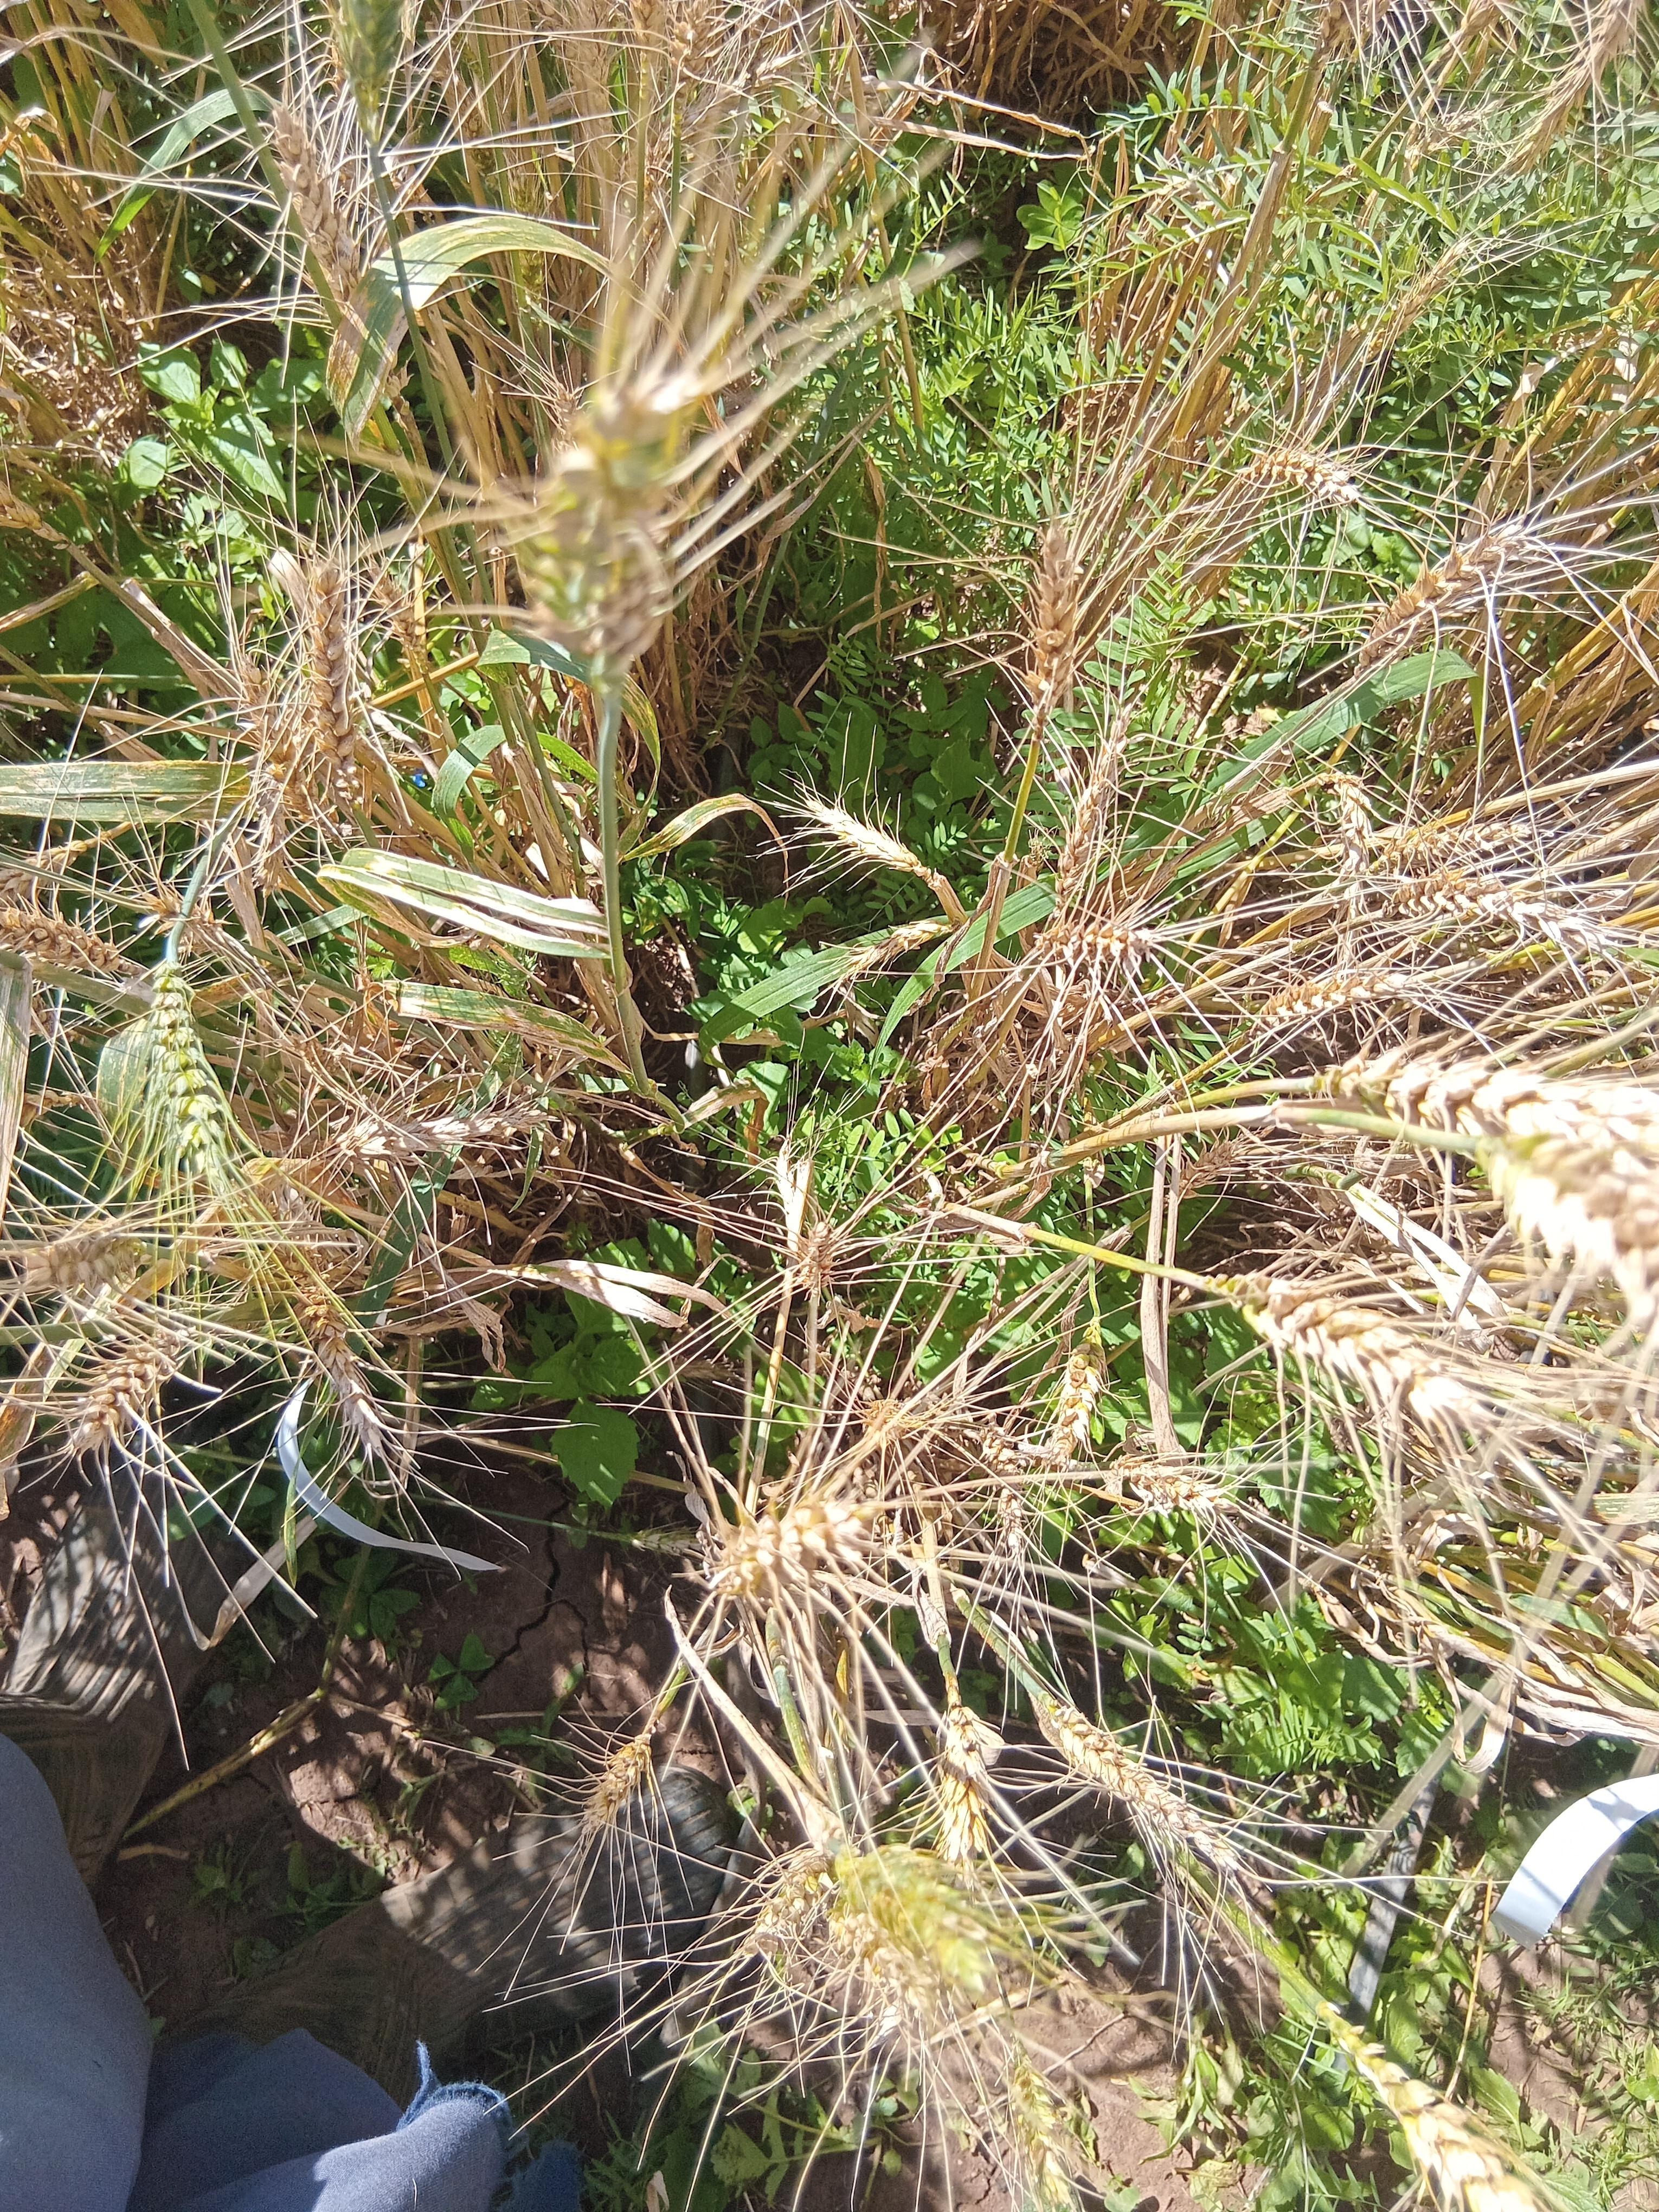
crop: wheat
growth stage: maturity
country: Kenya
